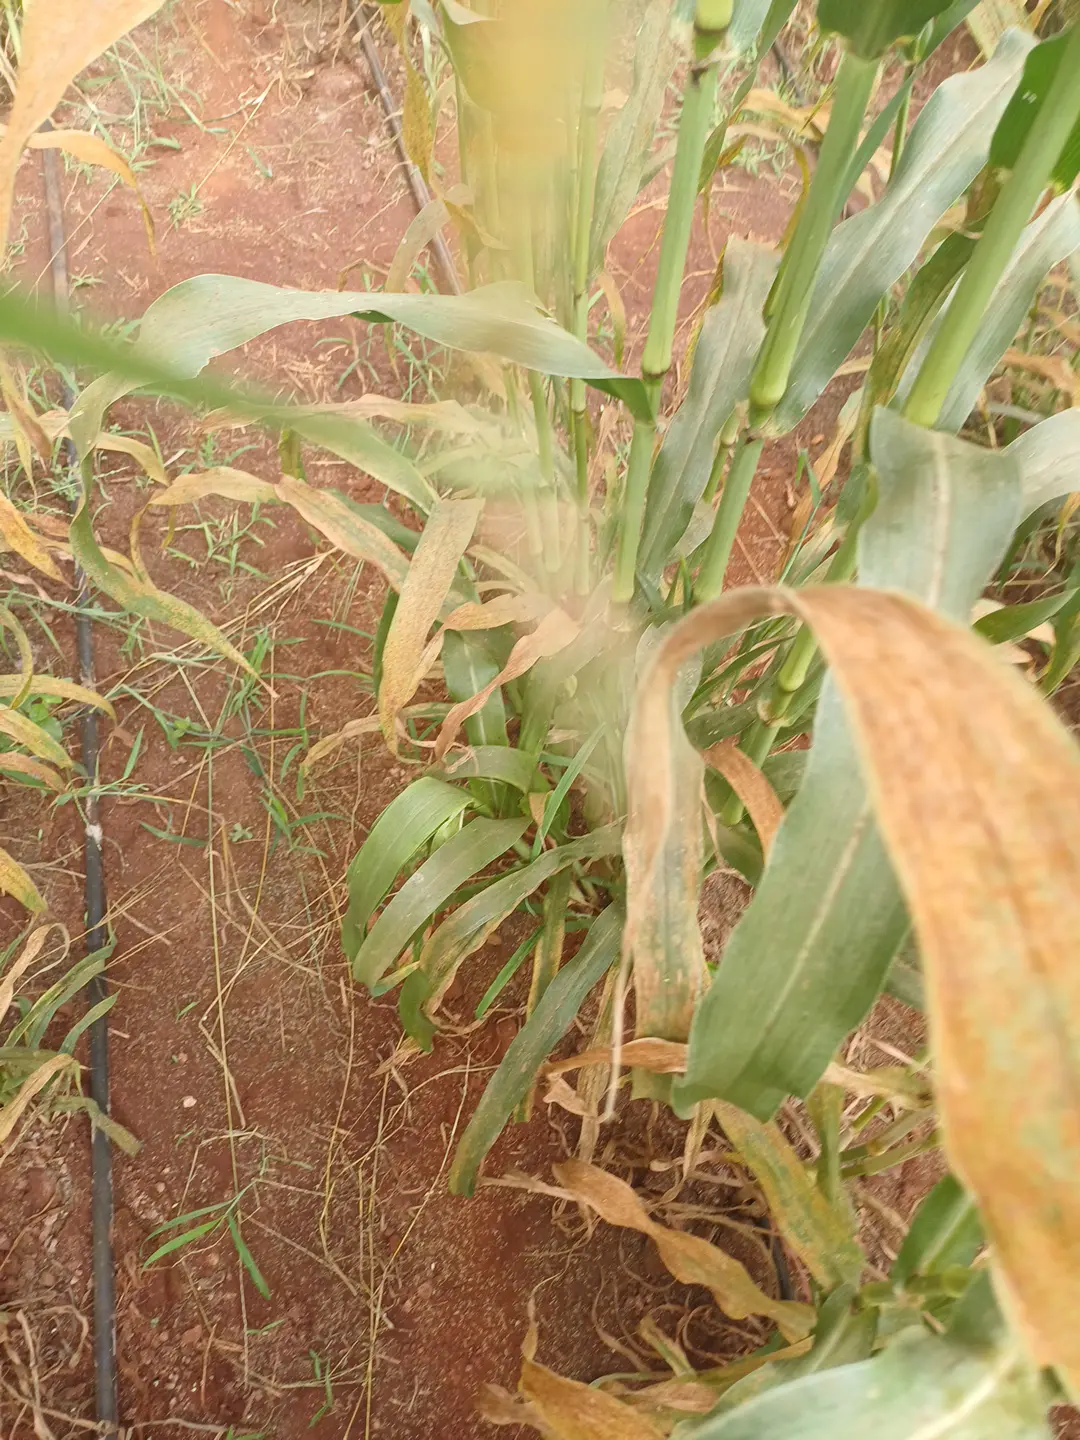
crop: pearl millet
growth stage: filling grain
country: Kenya
